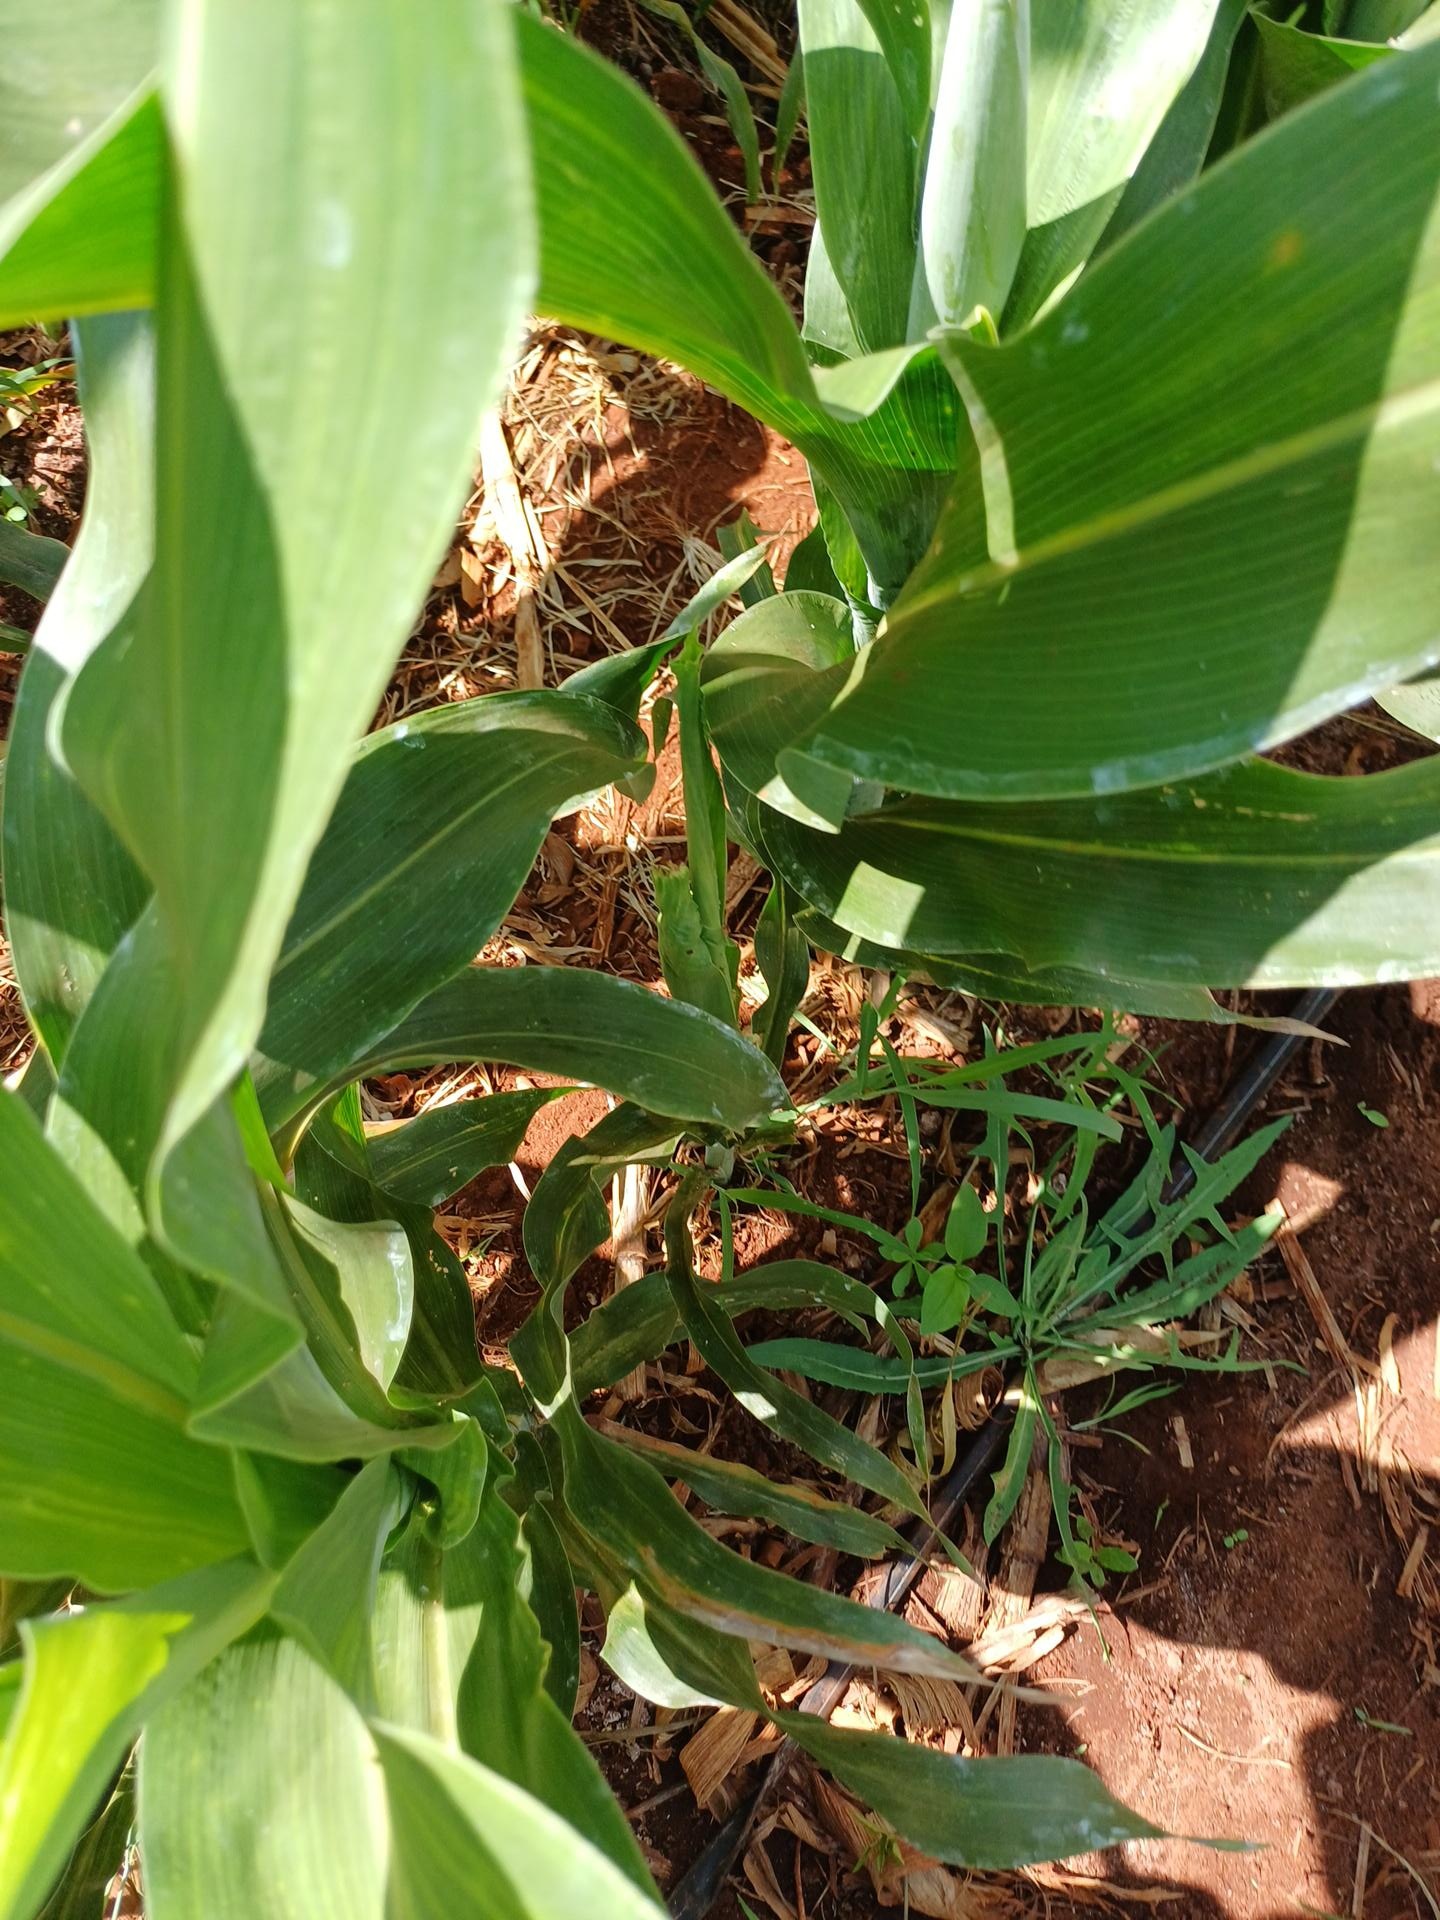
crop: sorghum
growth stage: heading tuber
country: Kenya
